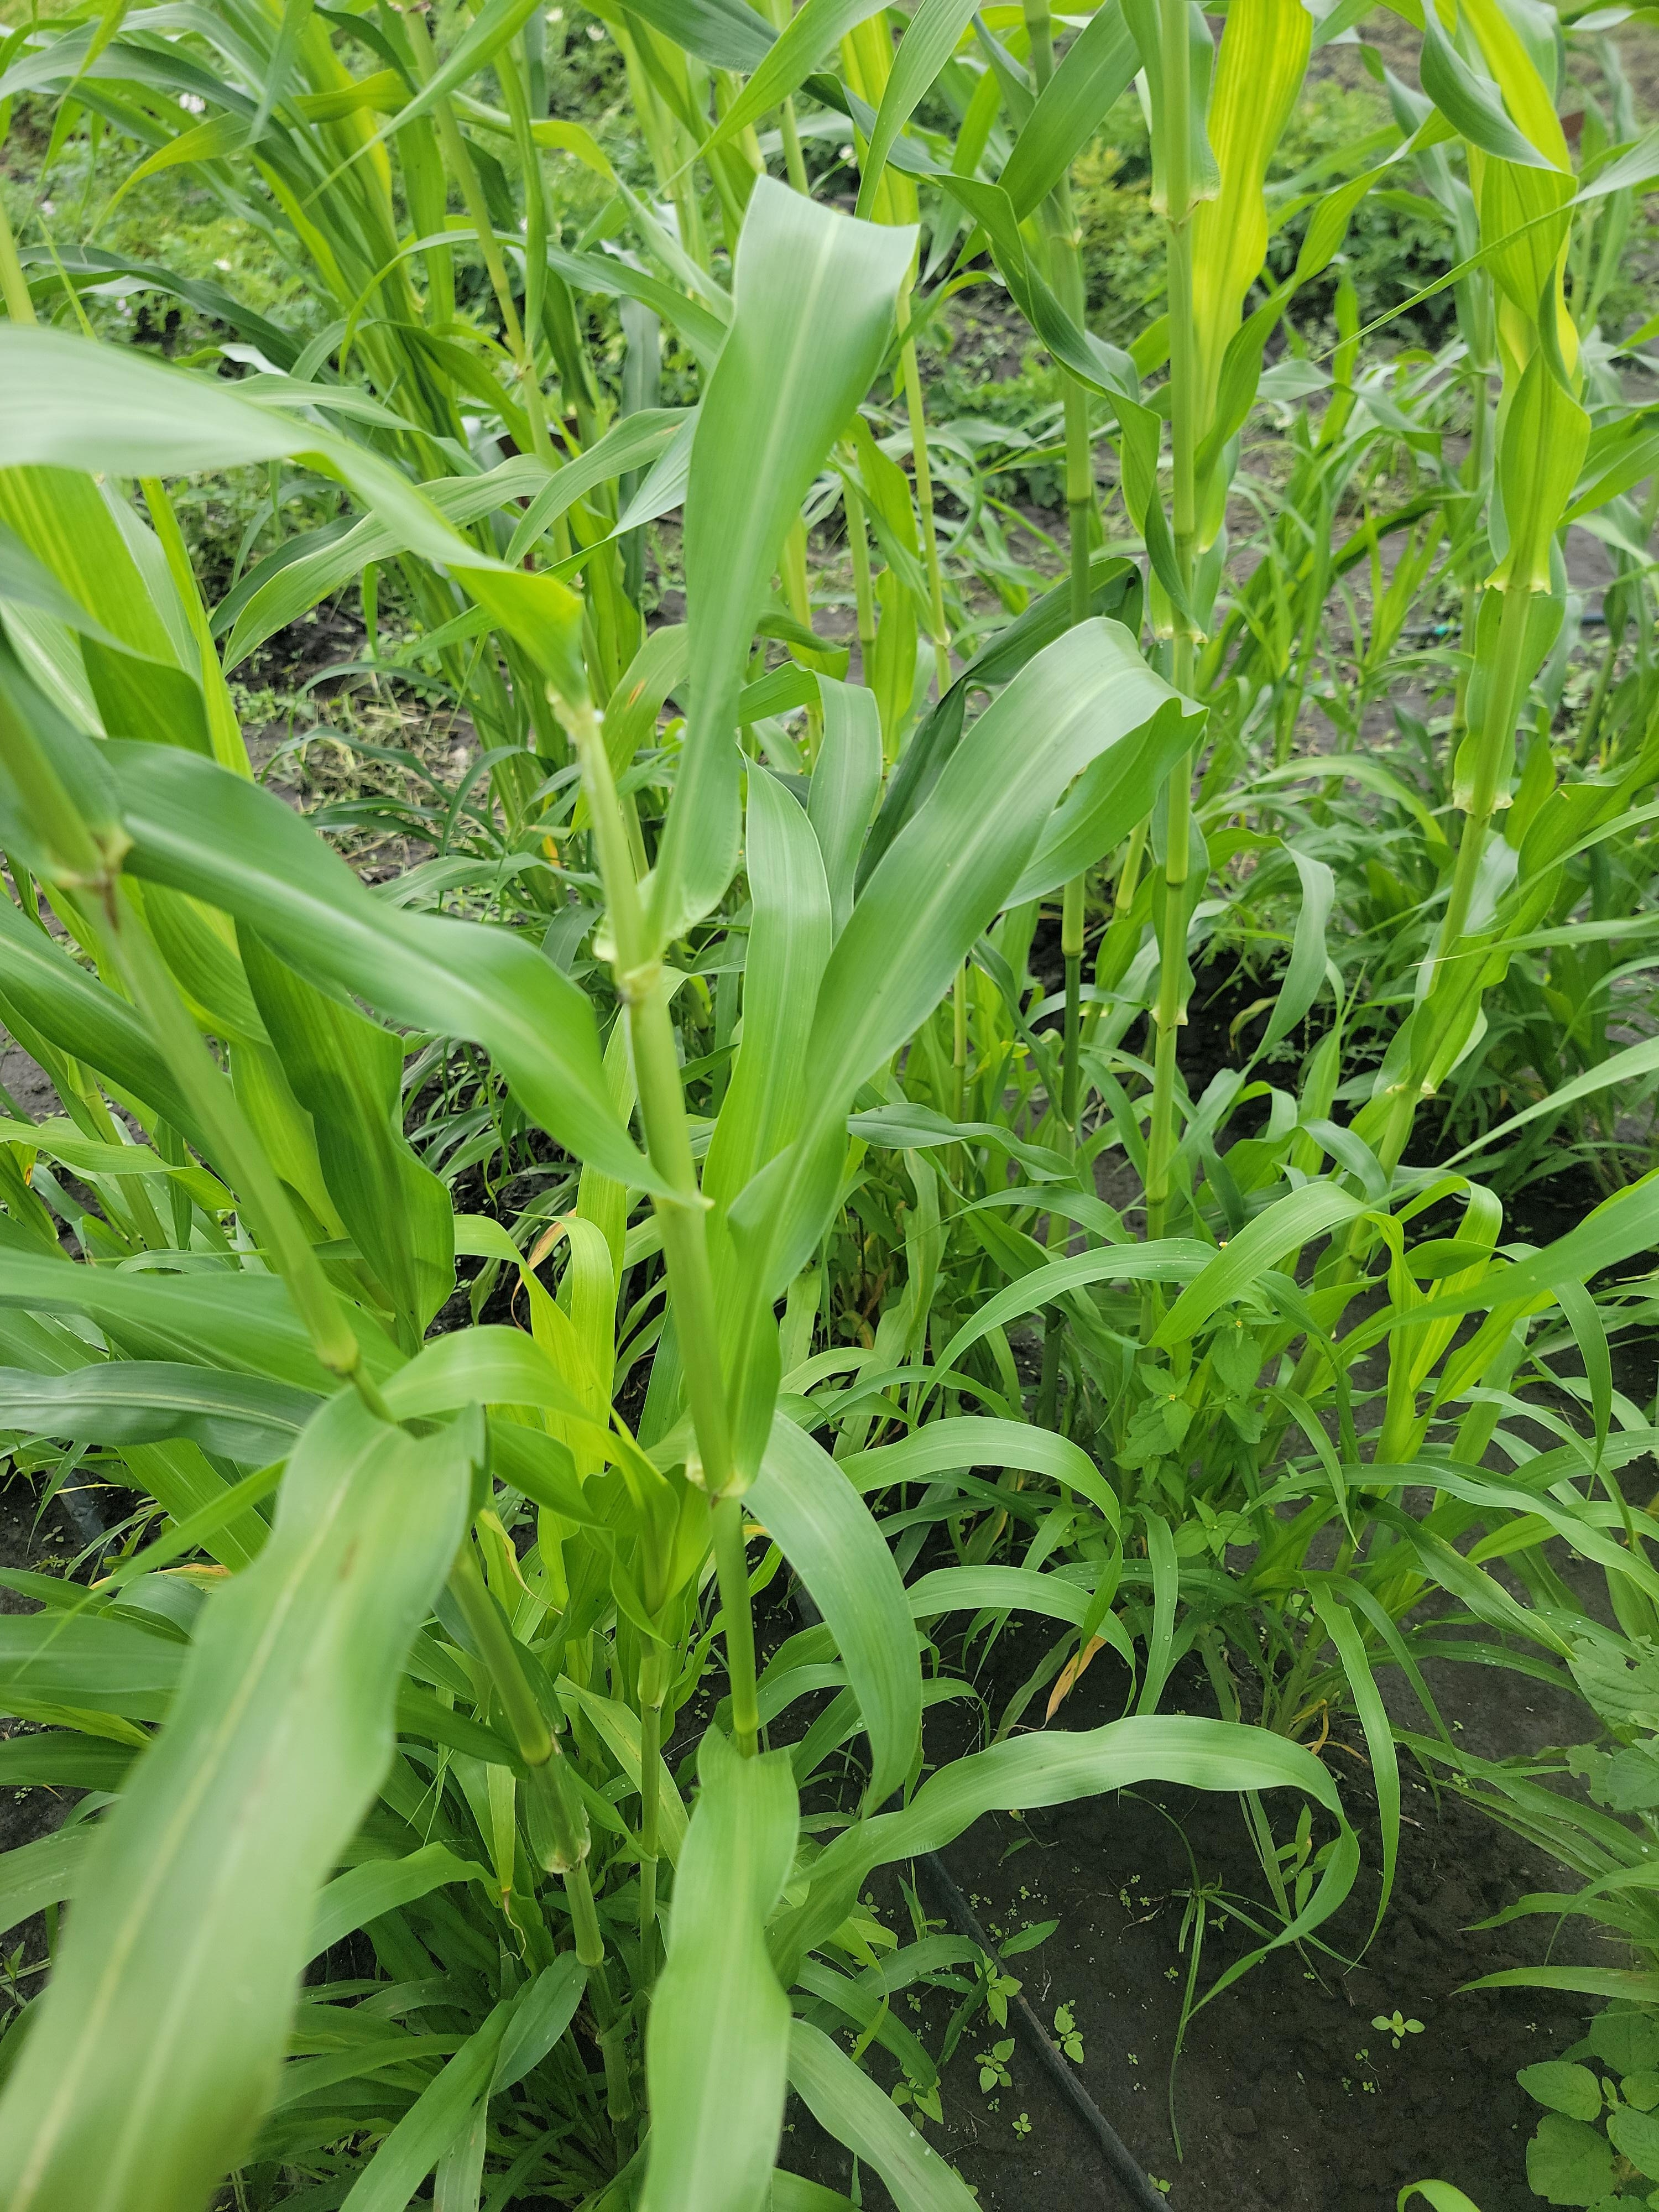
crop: pearl millet
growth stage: heading tuber
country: Tanzania
